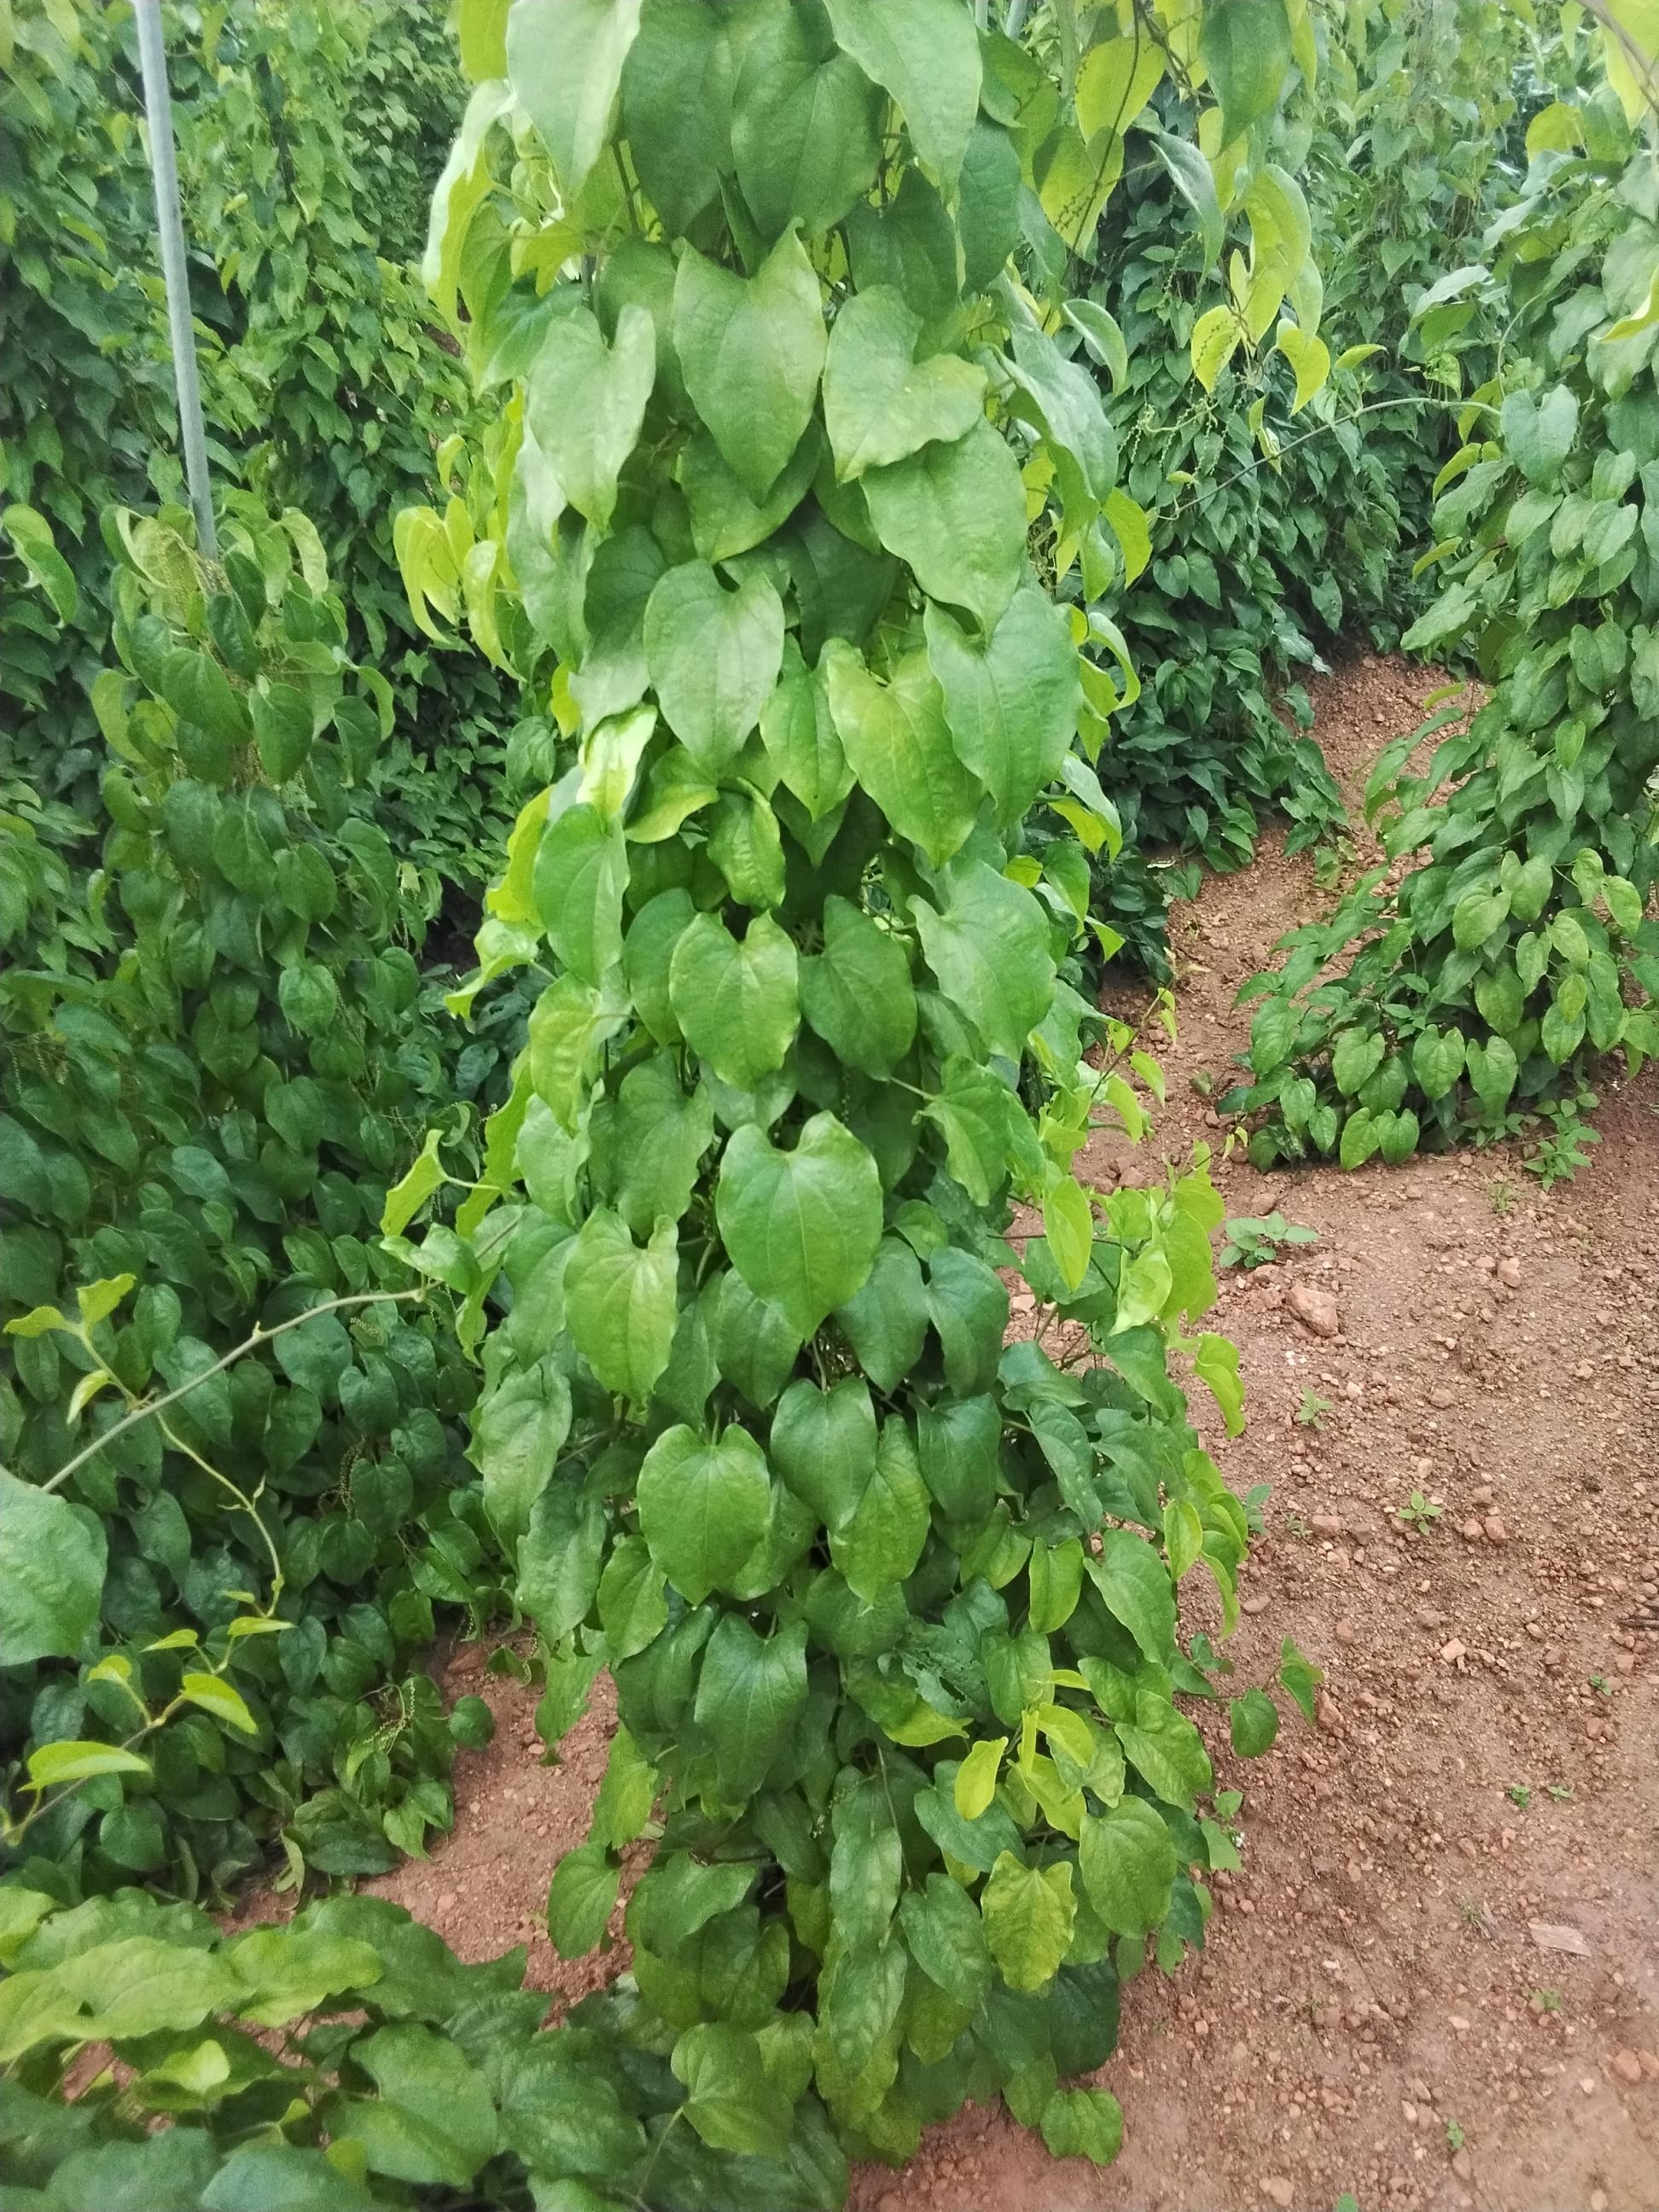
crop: yam
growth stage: vegetative
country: Nigeria
